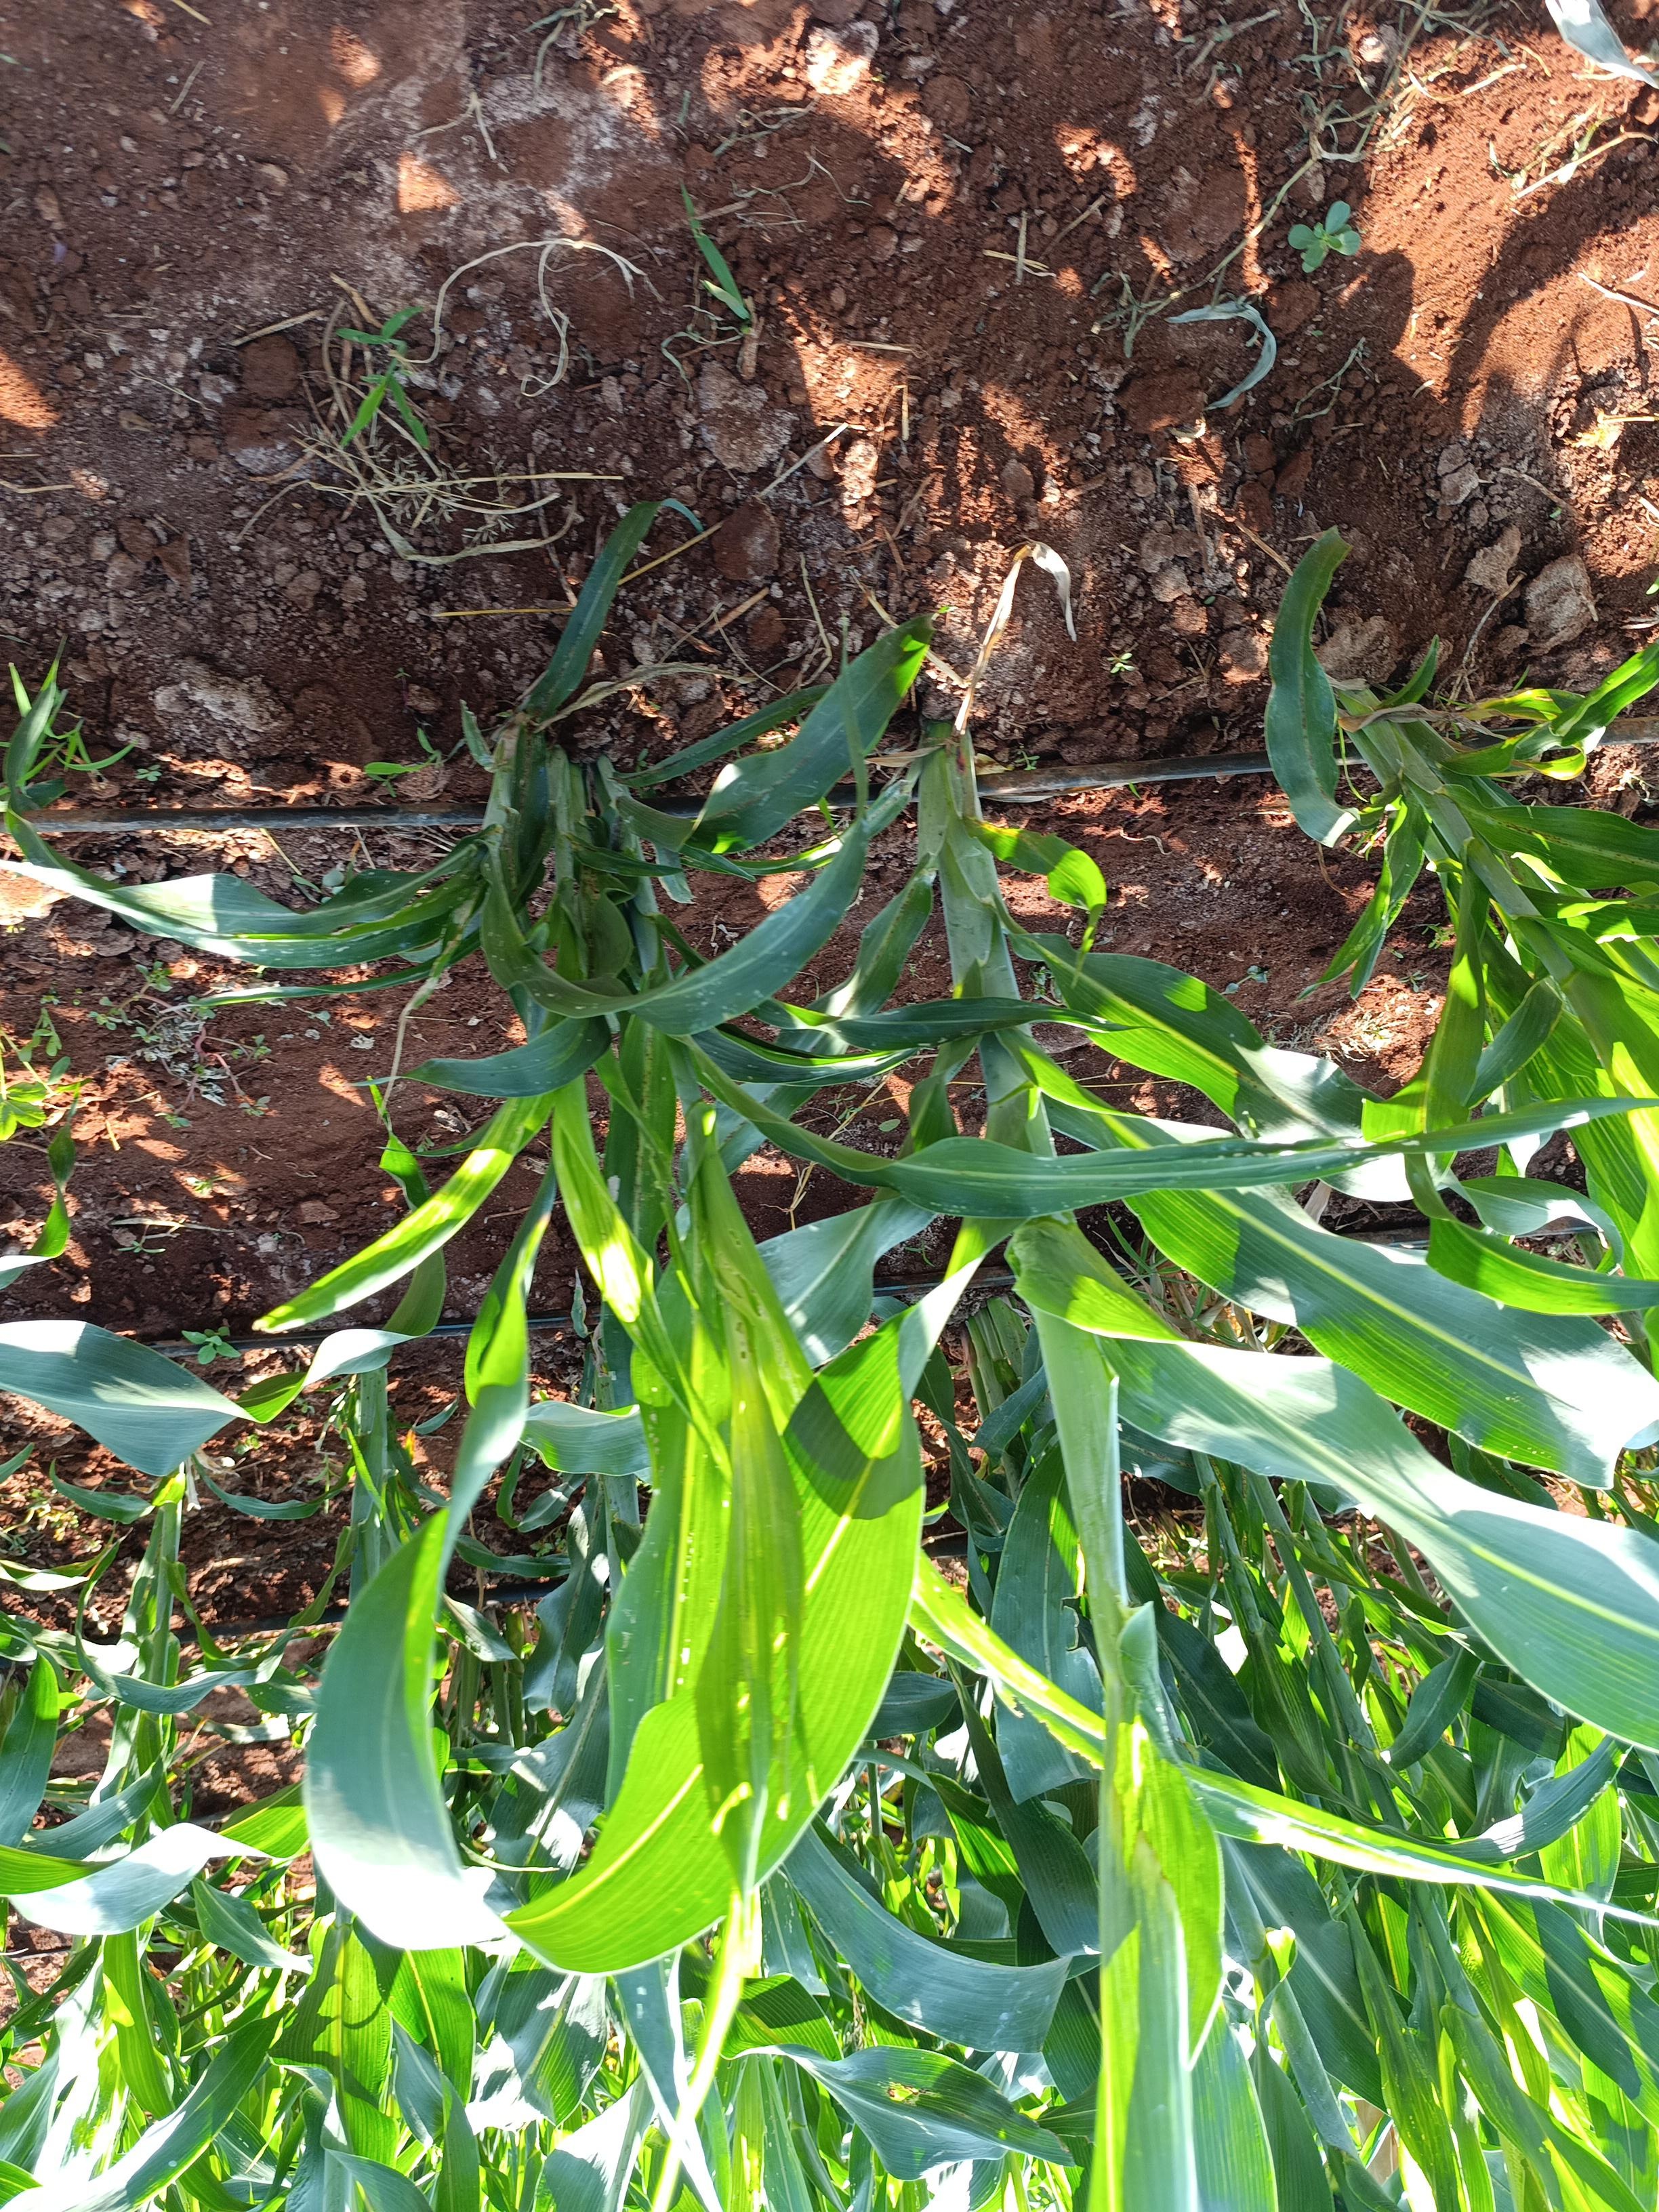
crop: sorghum
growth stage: heading tuber
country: Kenya
